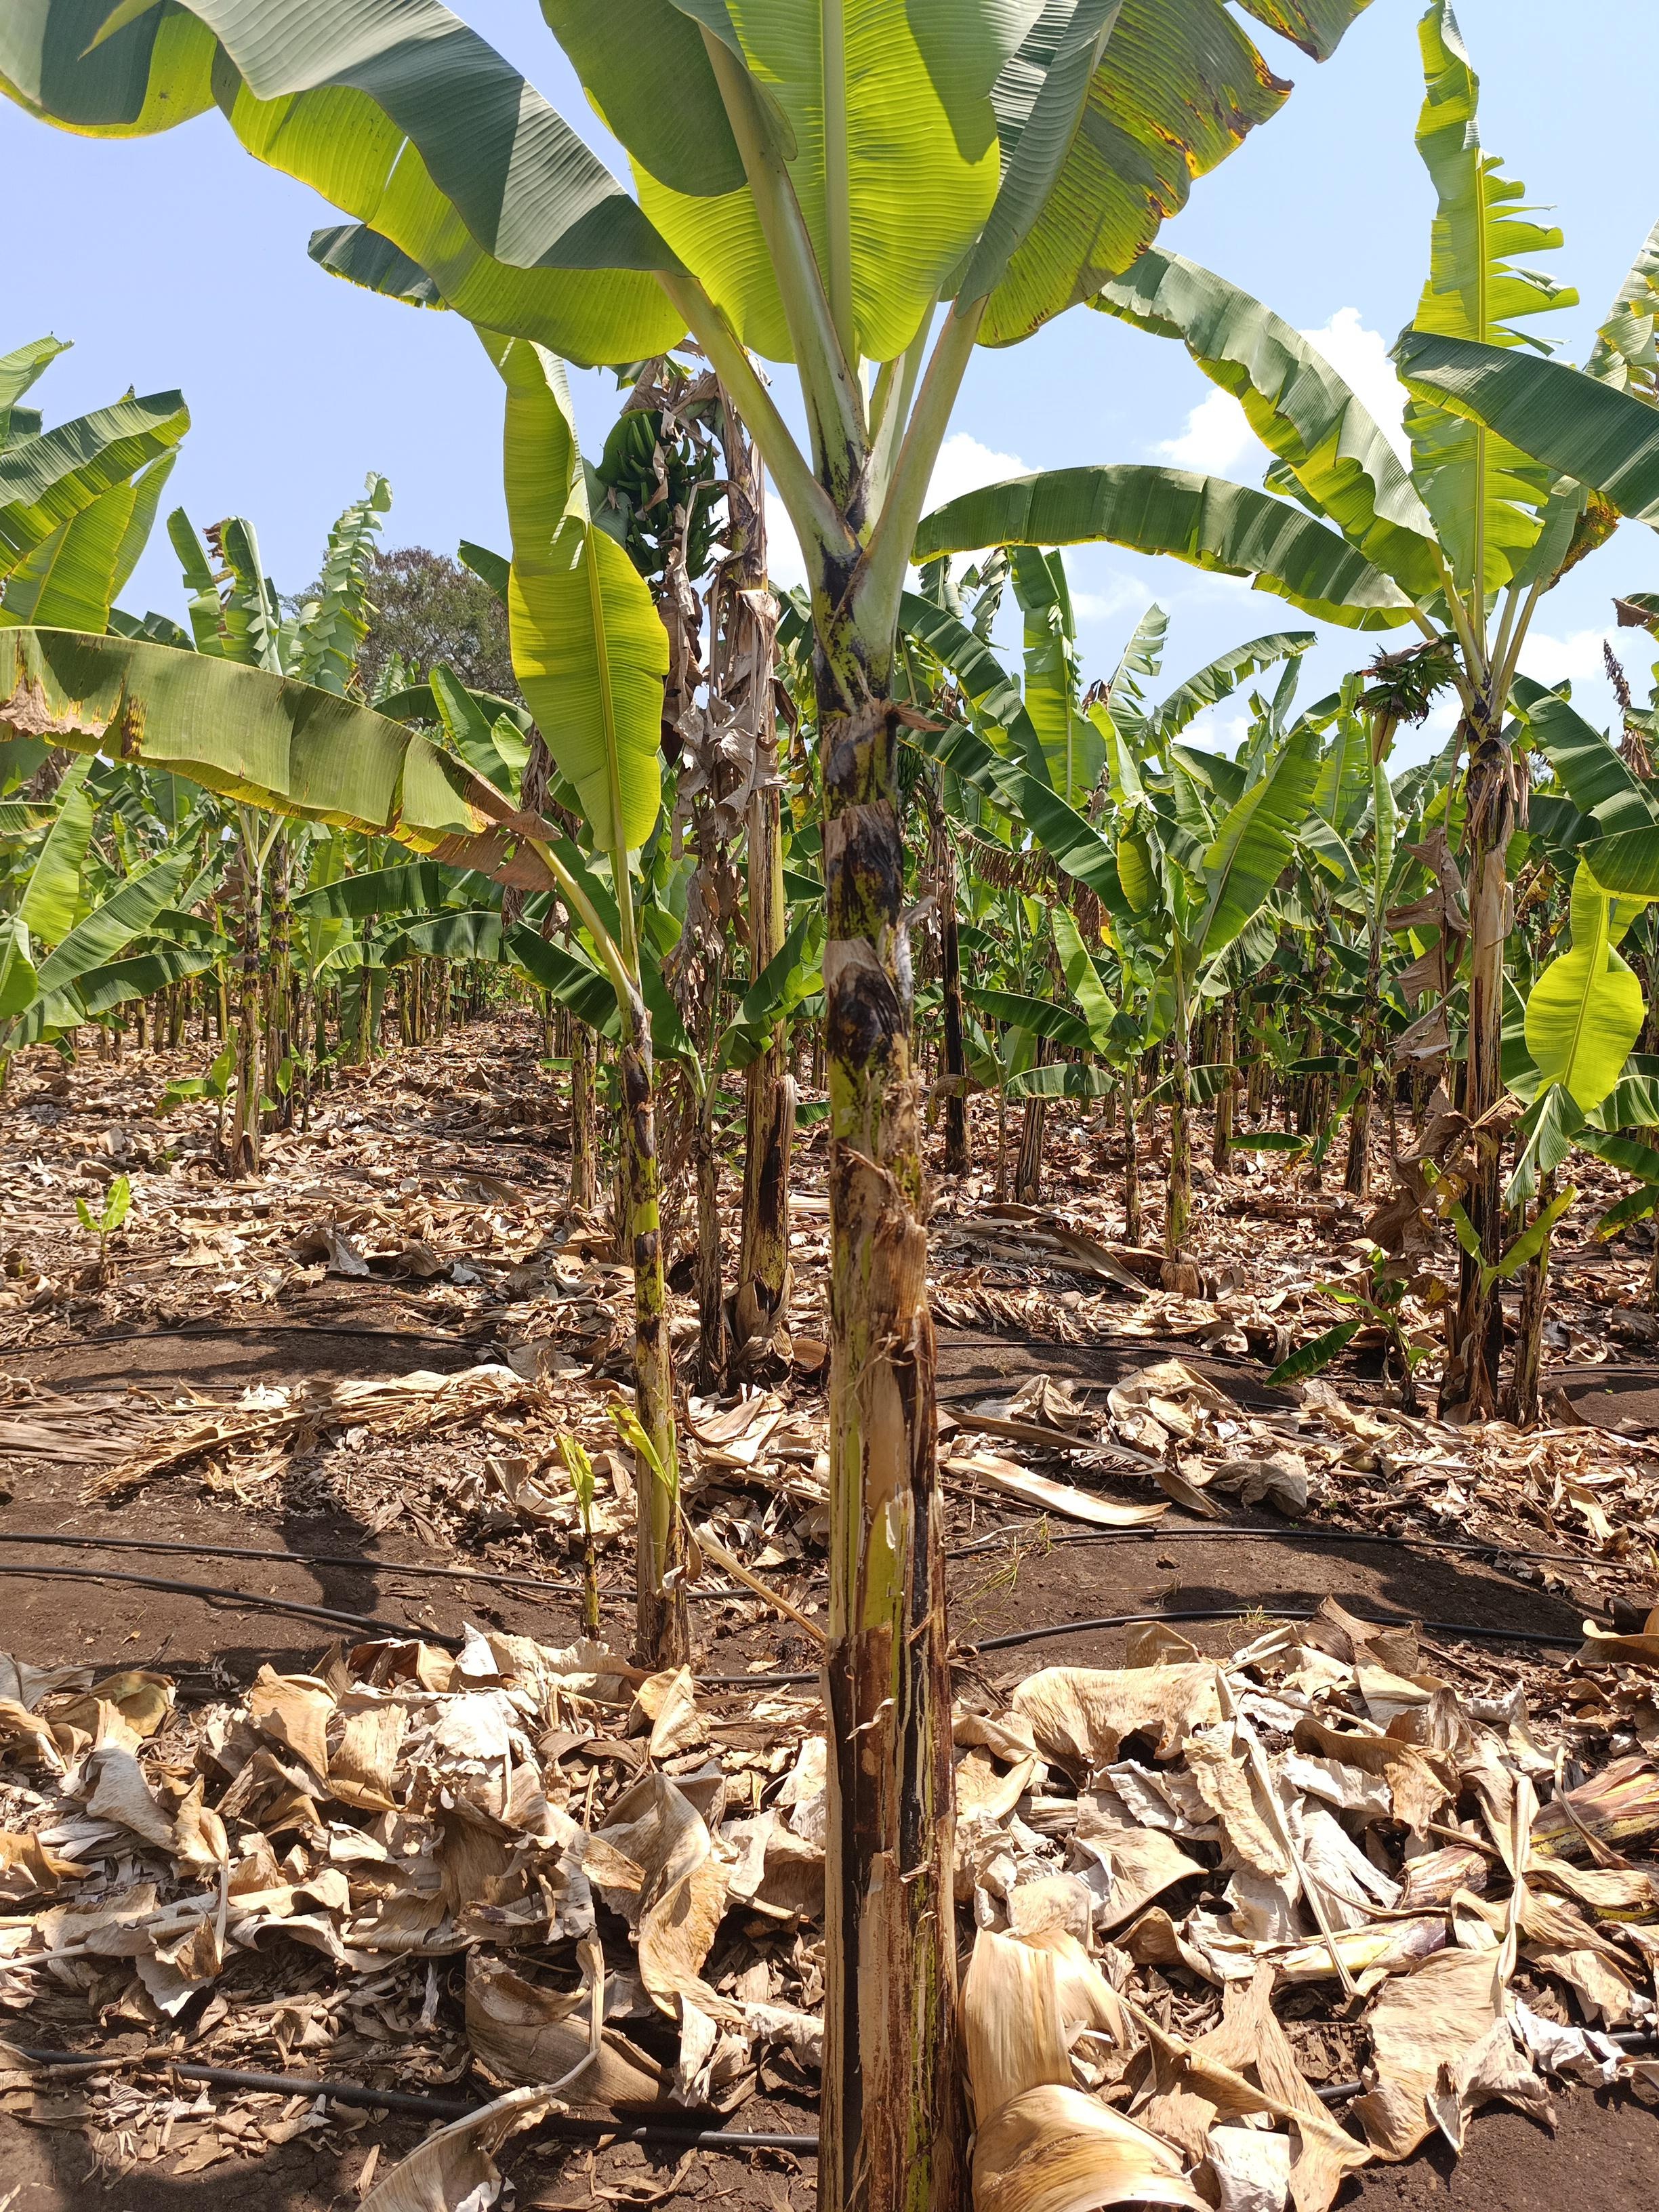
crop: banana
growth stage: vegetative
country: Tanzania
